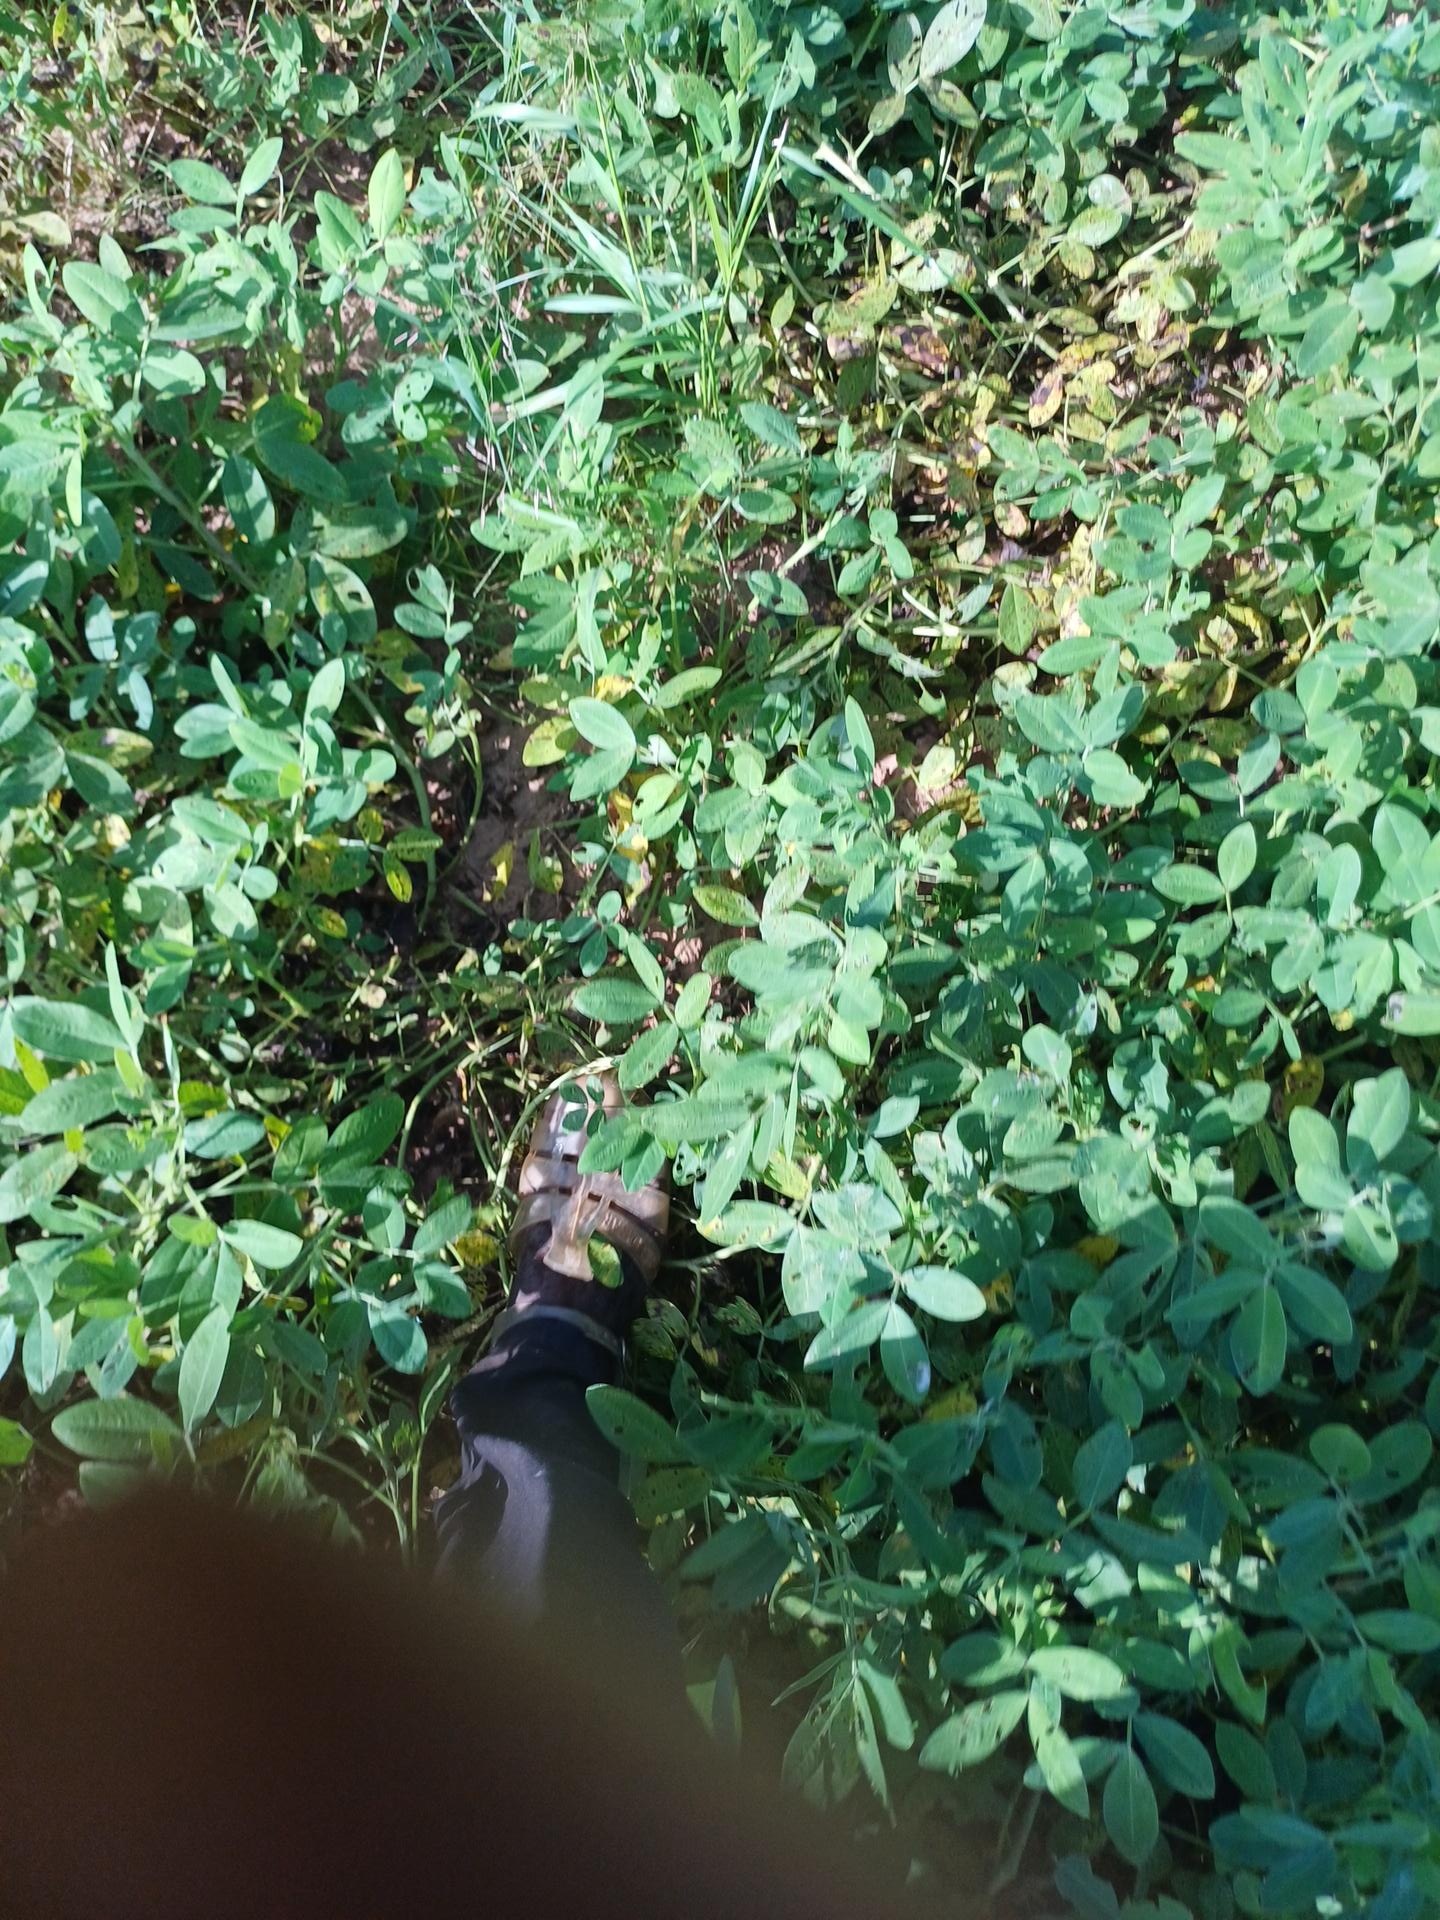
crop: groundnut
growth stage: flowering
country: Senegal
